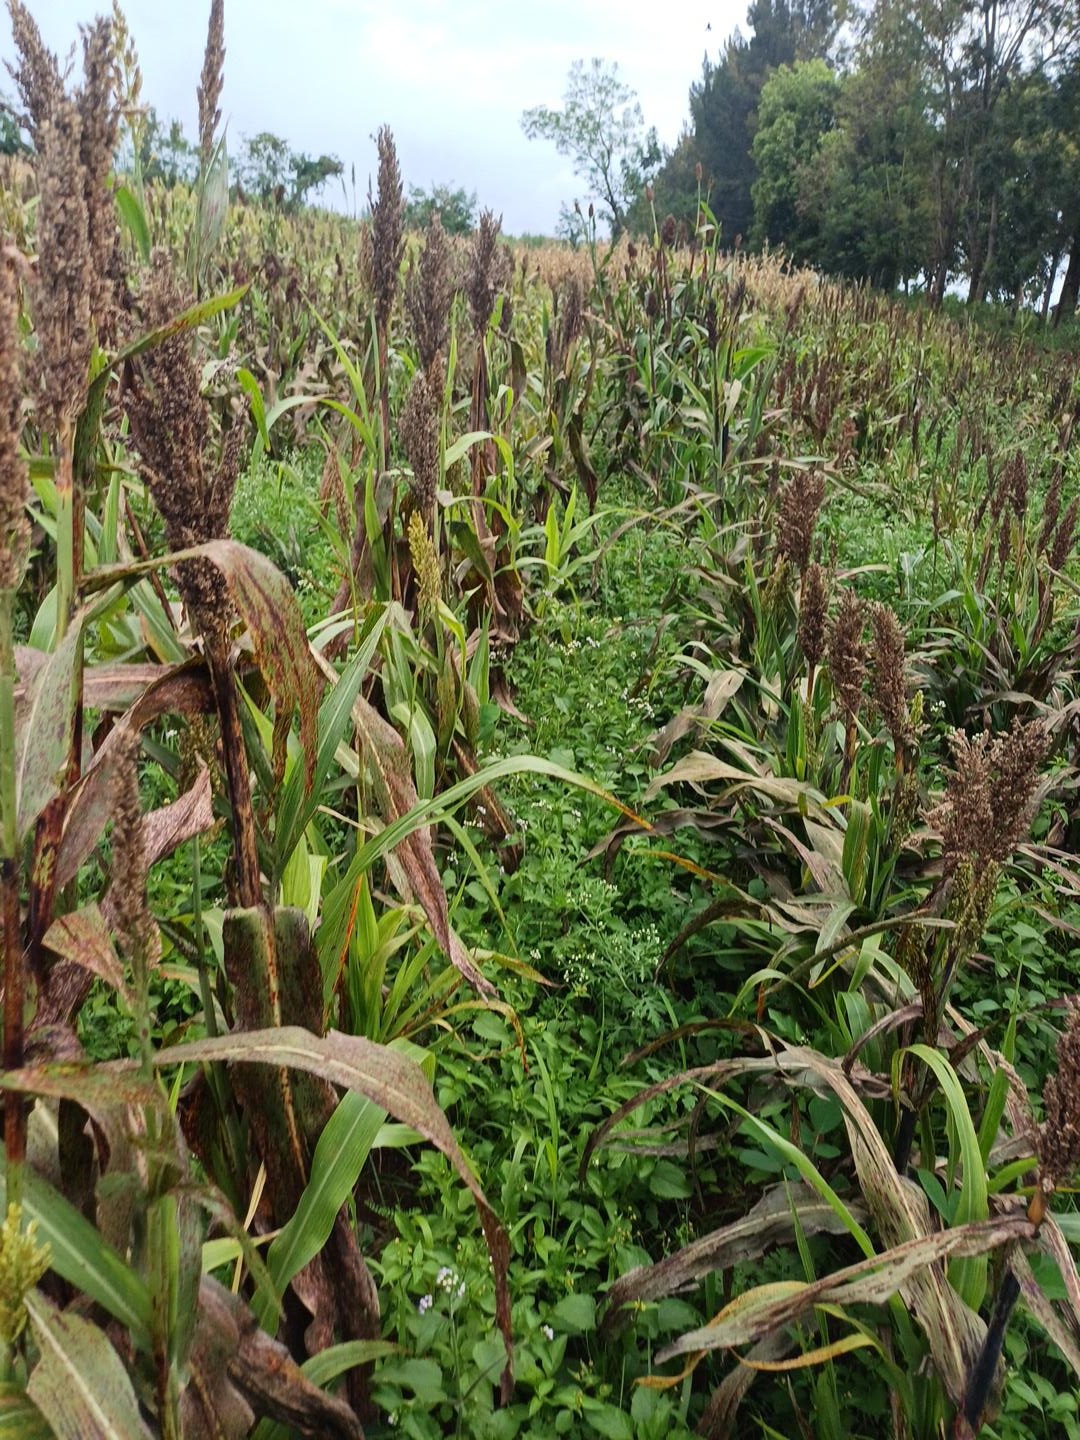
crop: sorghum
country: Kenya
